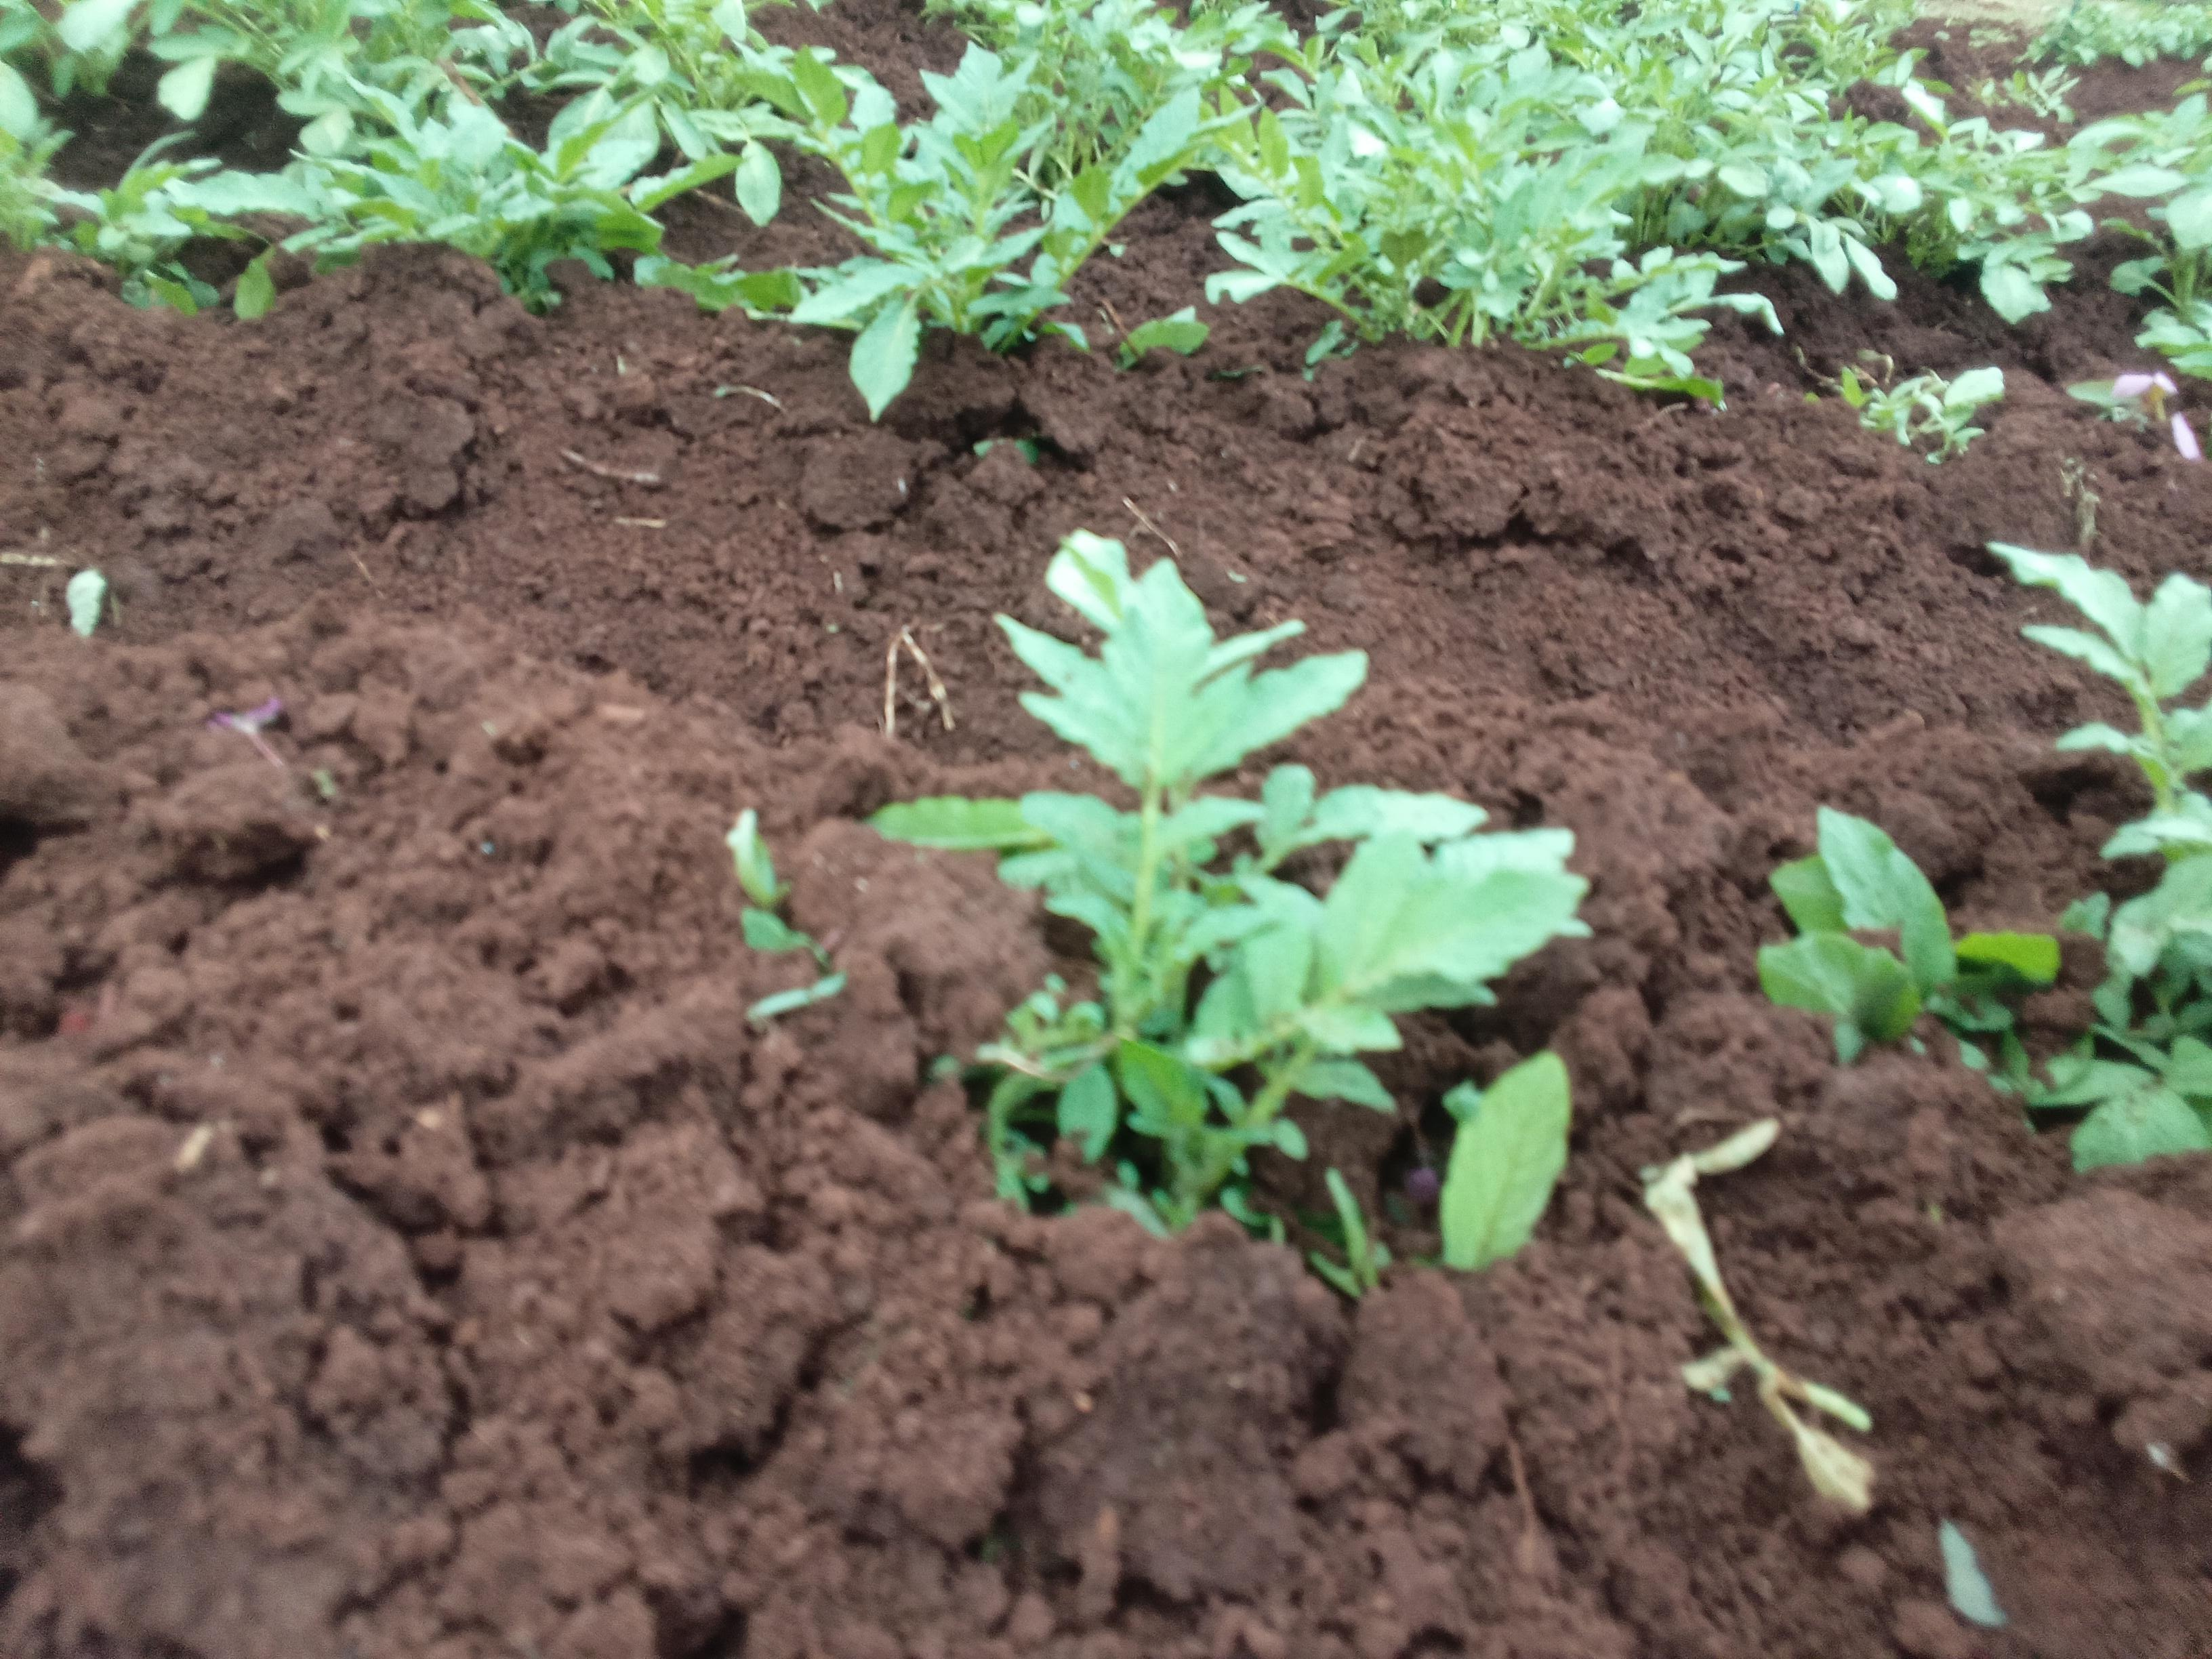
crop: potato
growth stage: sprouting emergence
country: Kenya
